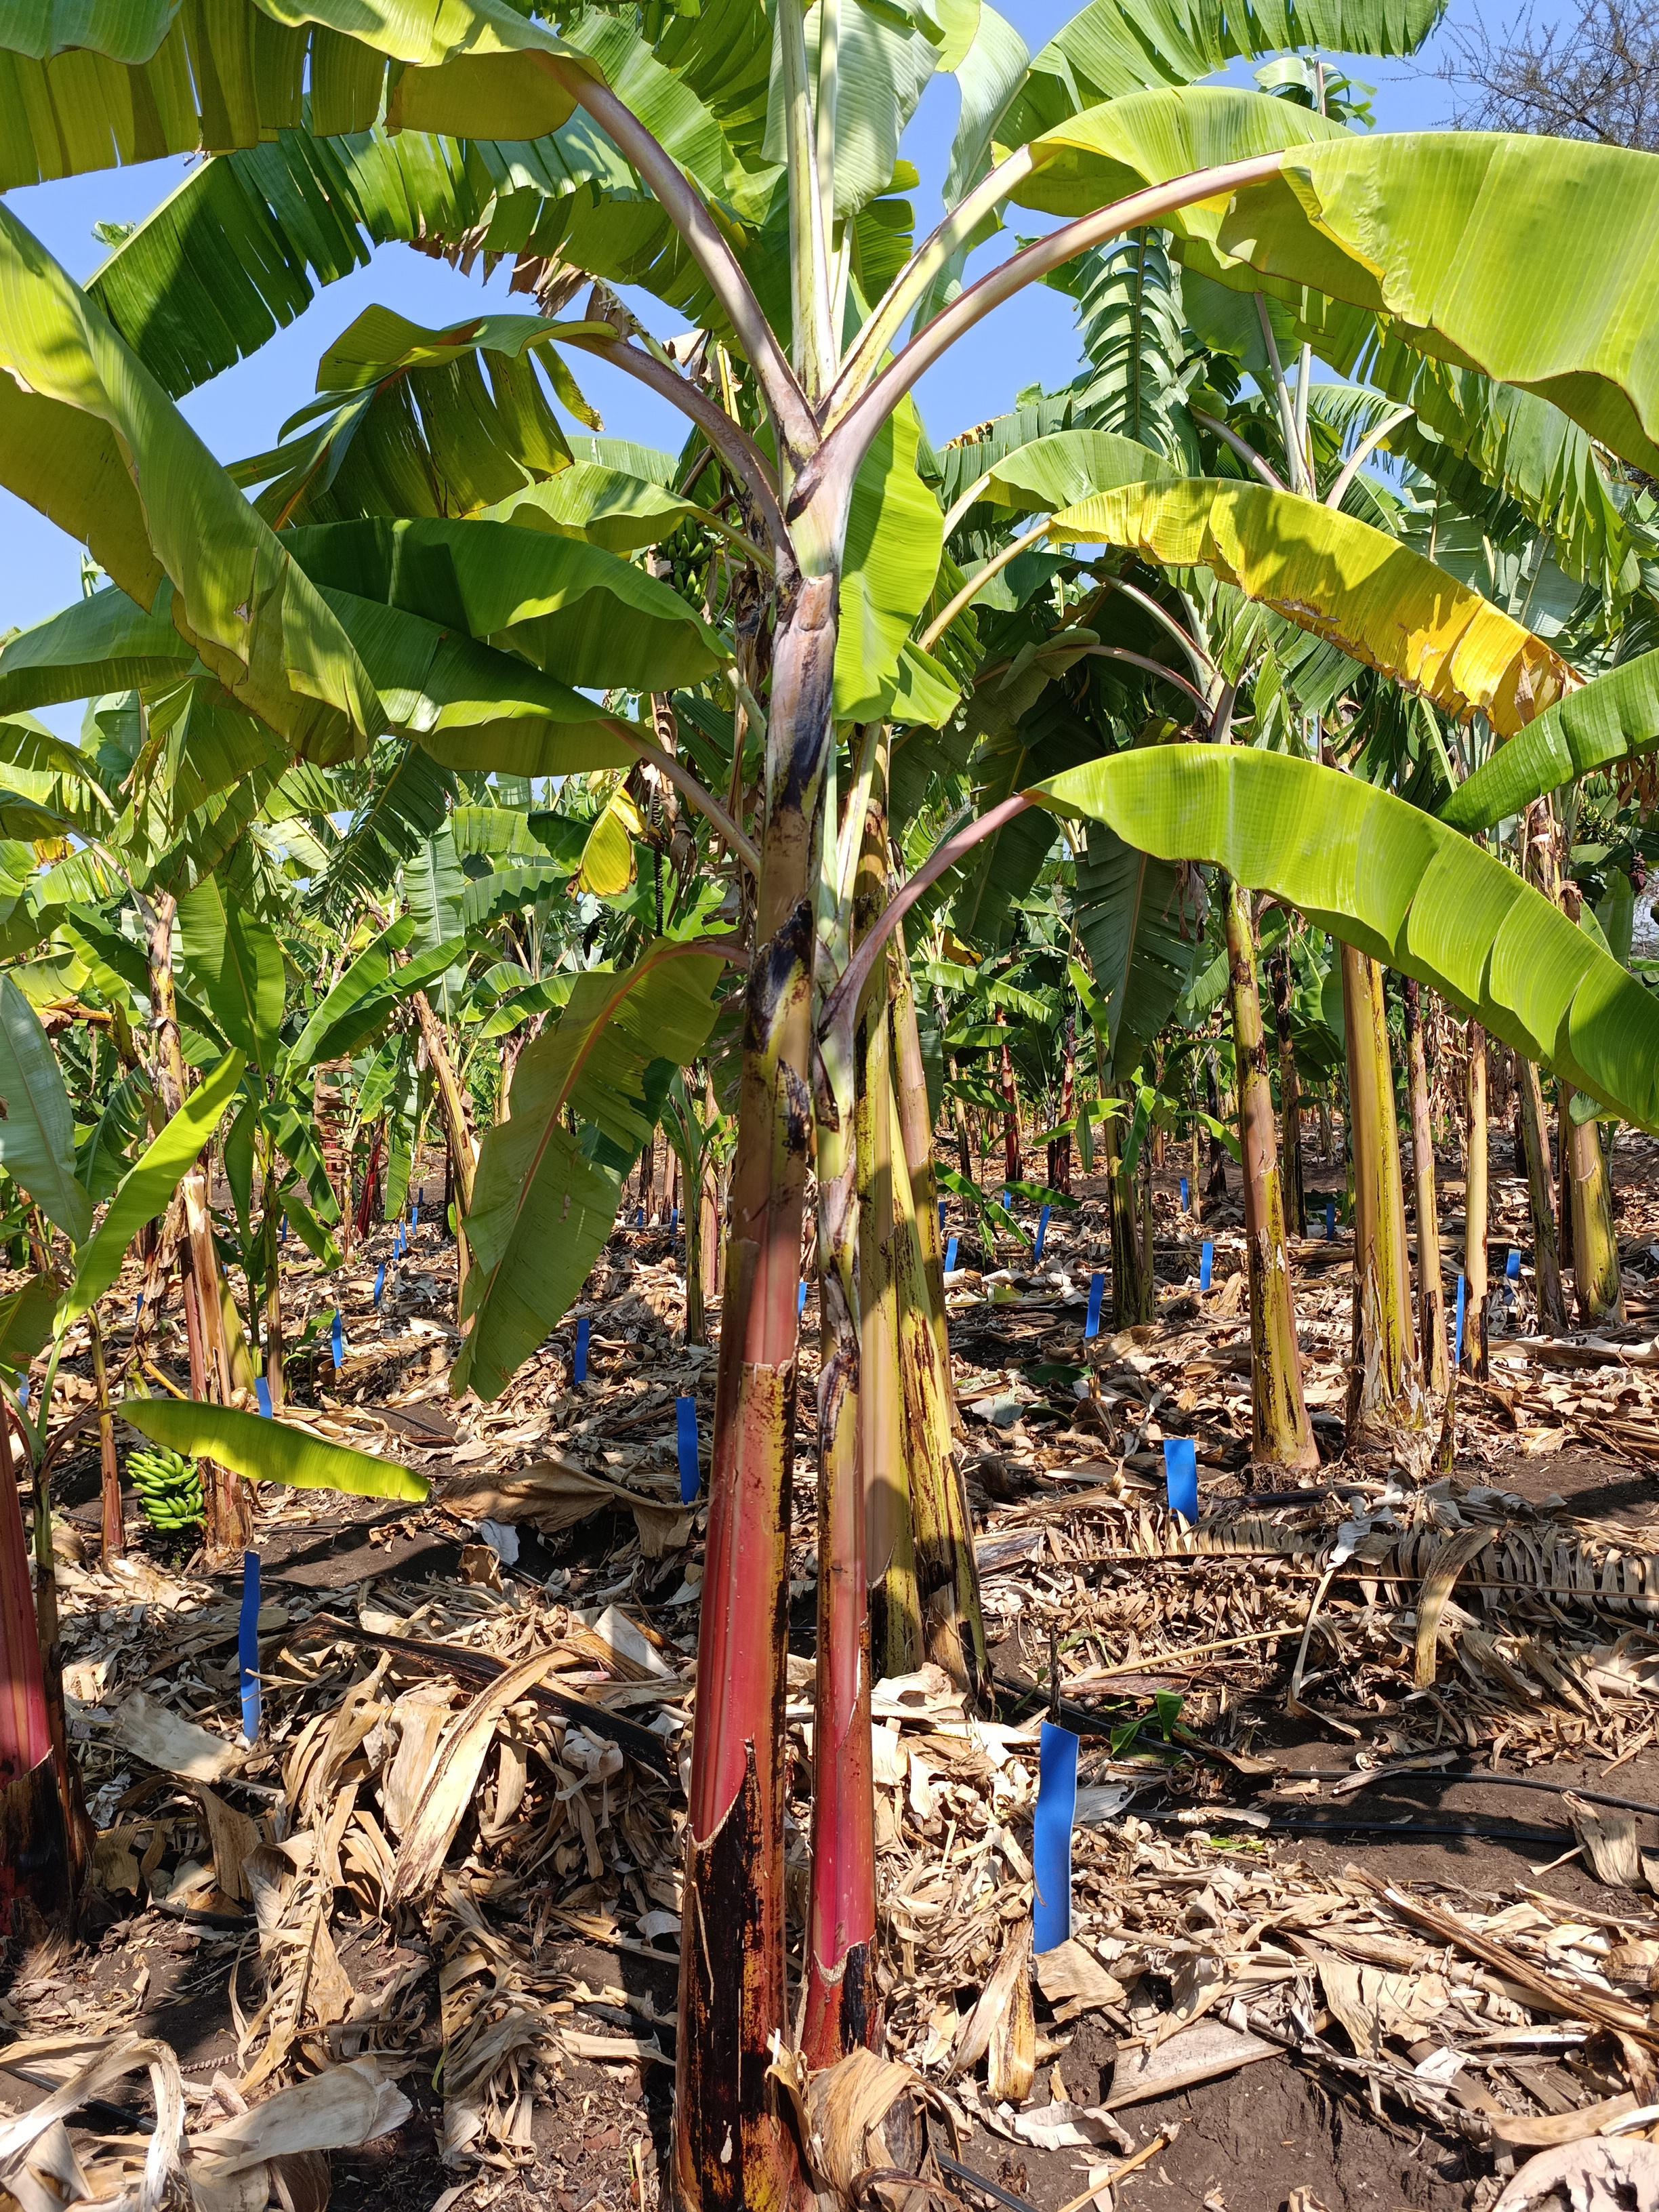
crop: banana
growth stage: vegetative
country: Tanzania
